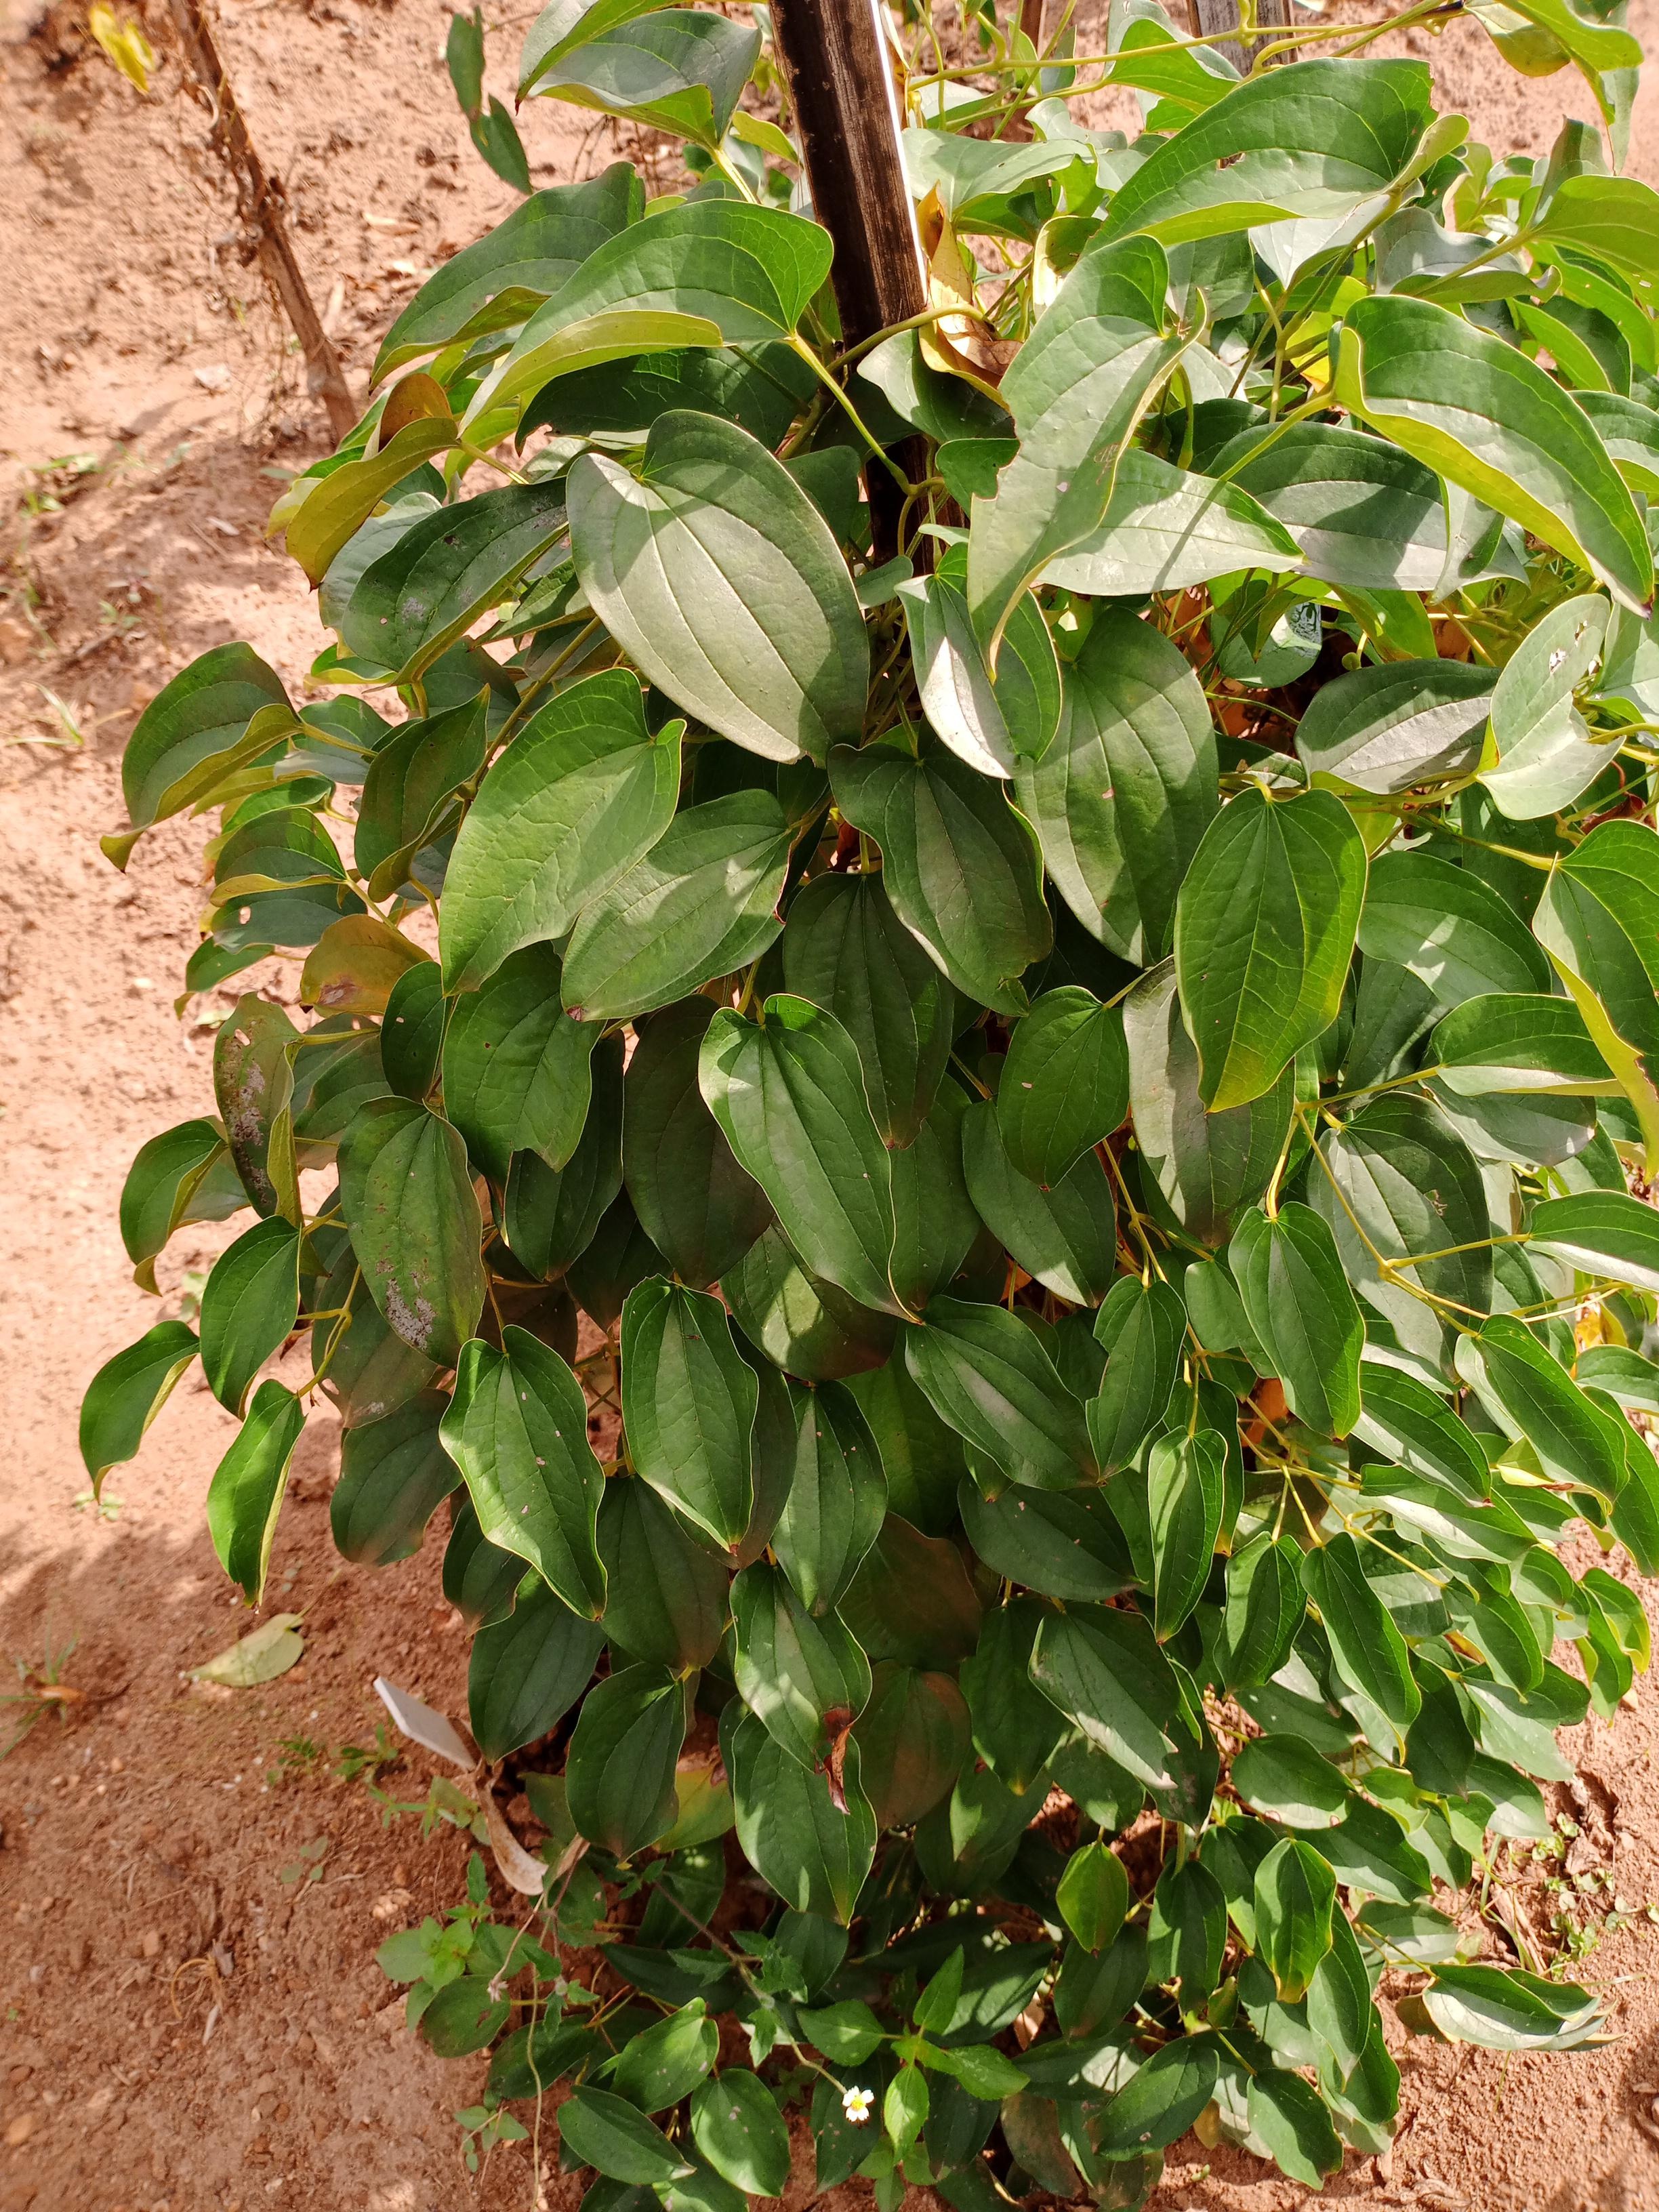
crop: yam
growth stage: maturity
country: Nigeria
